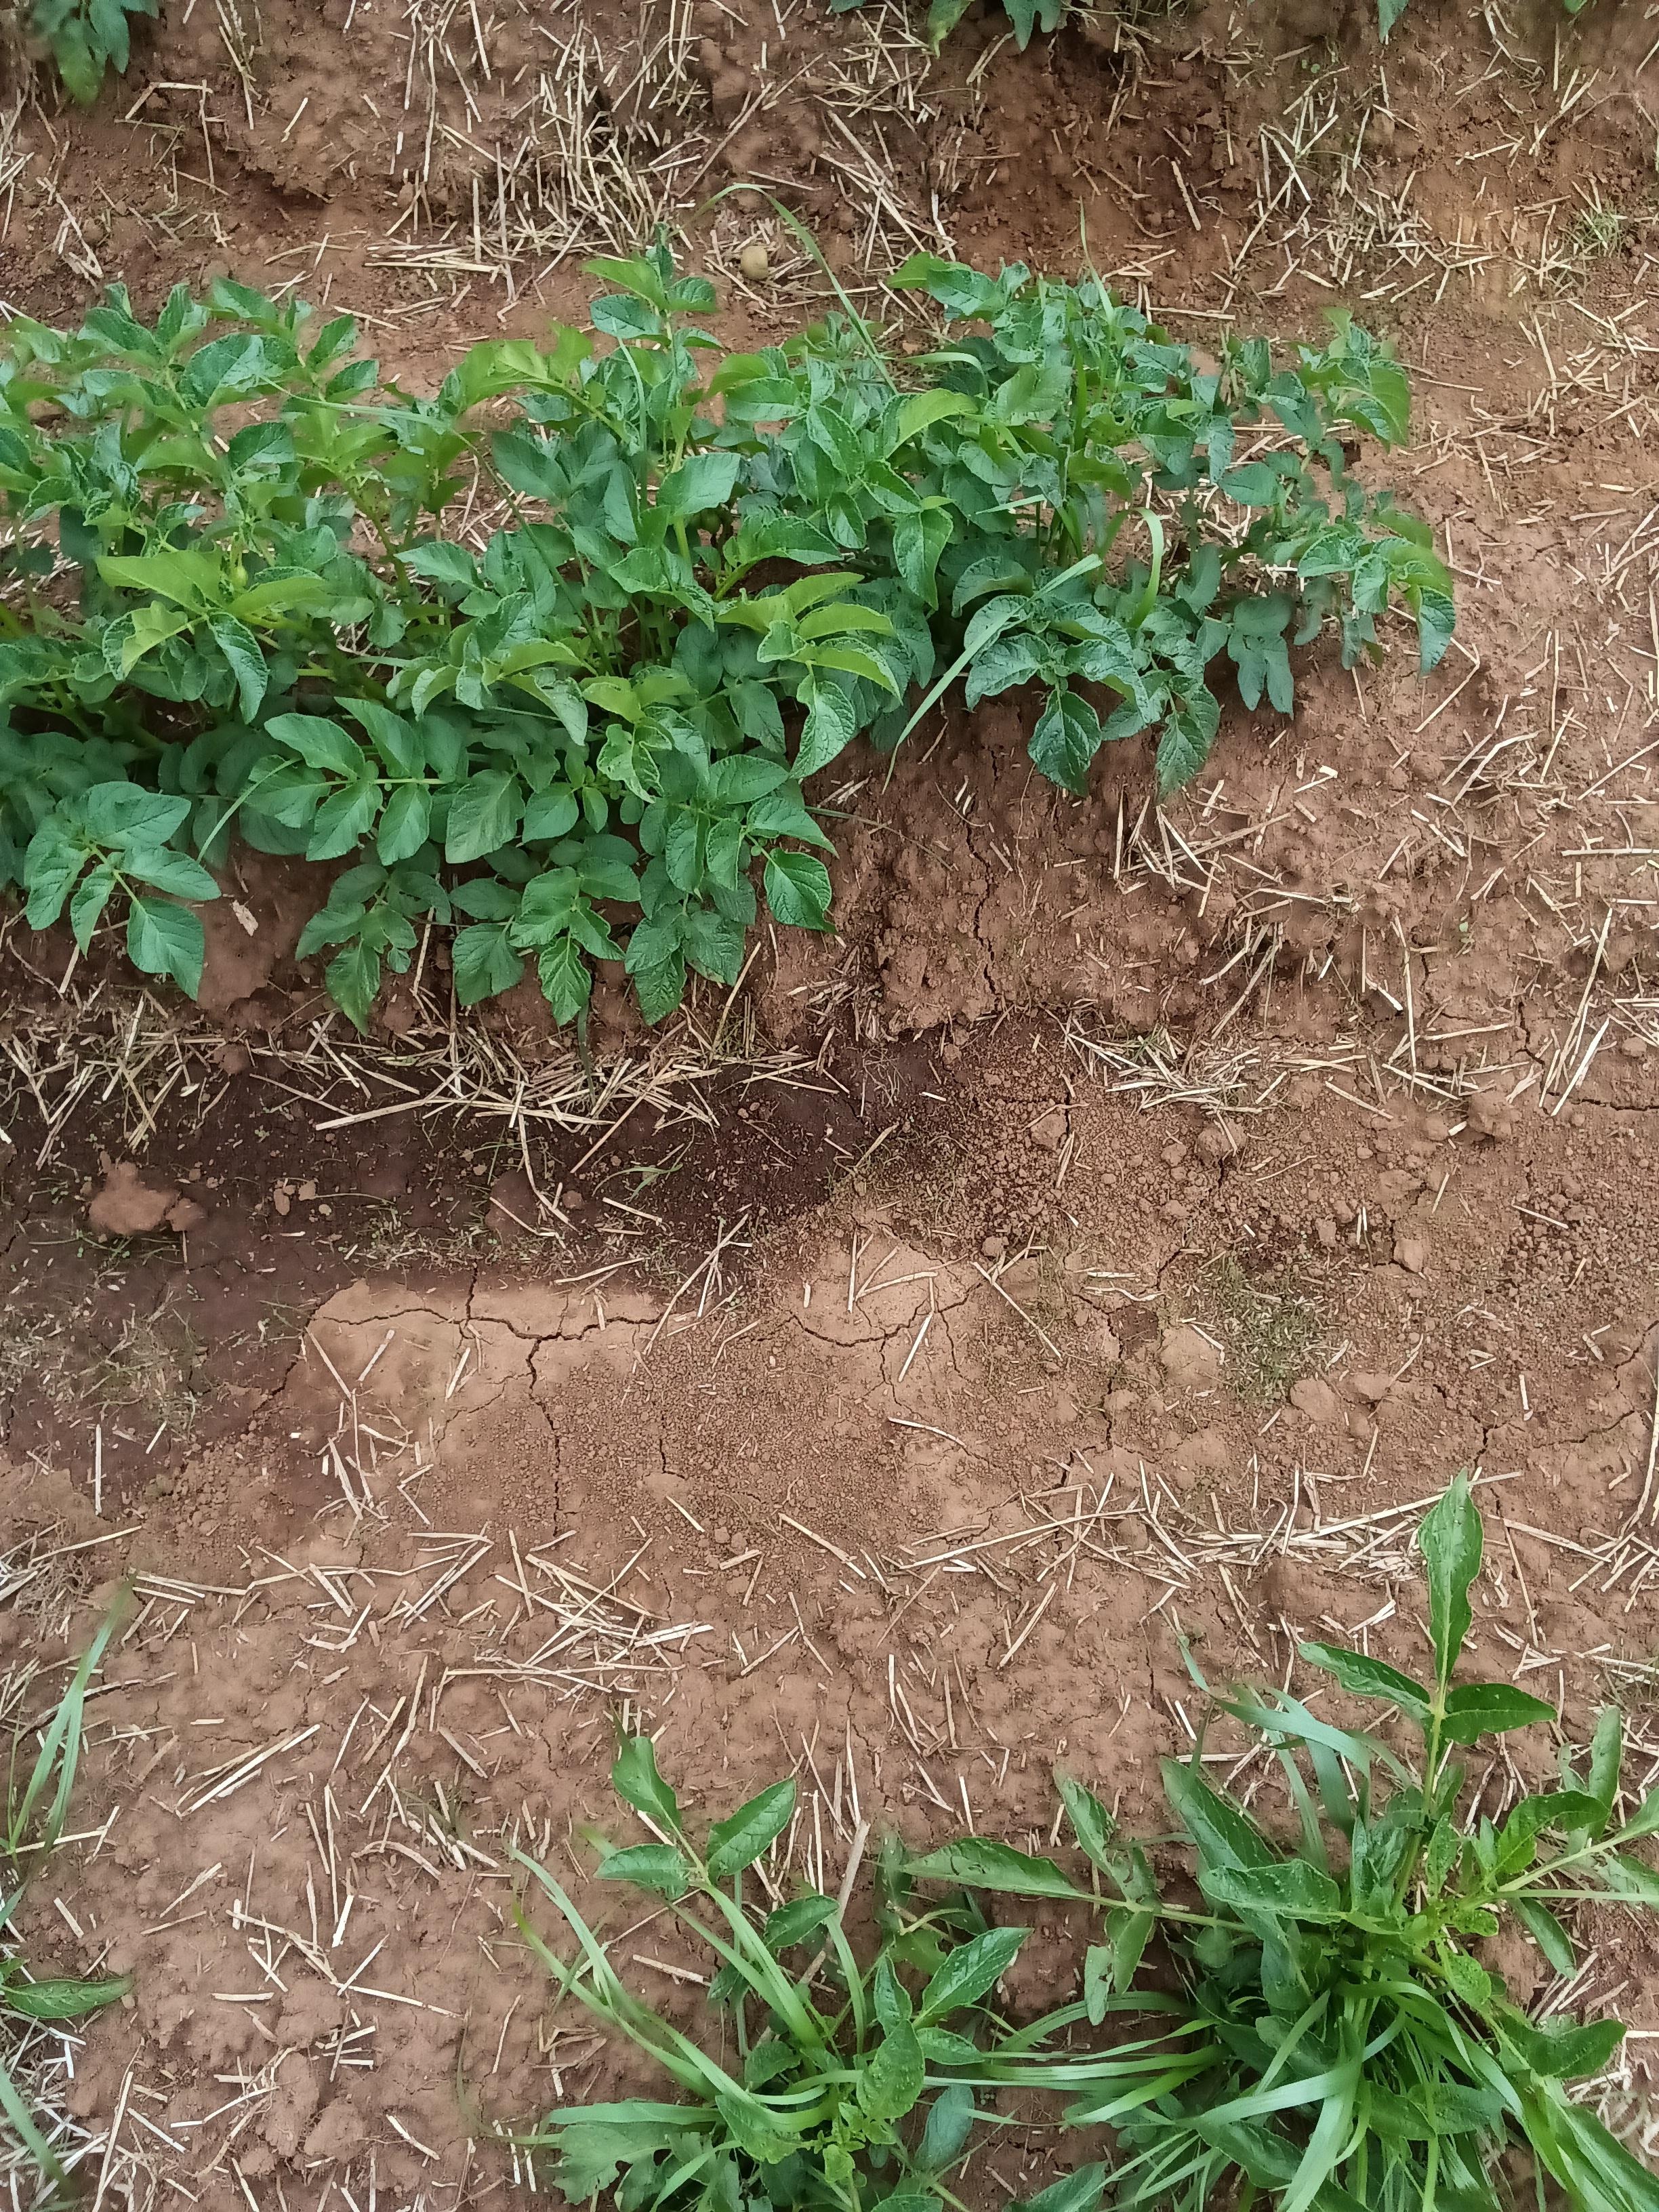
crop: potato
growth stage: flowering
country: Kenya
